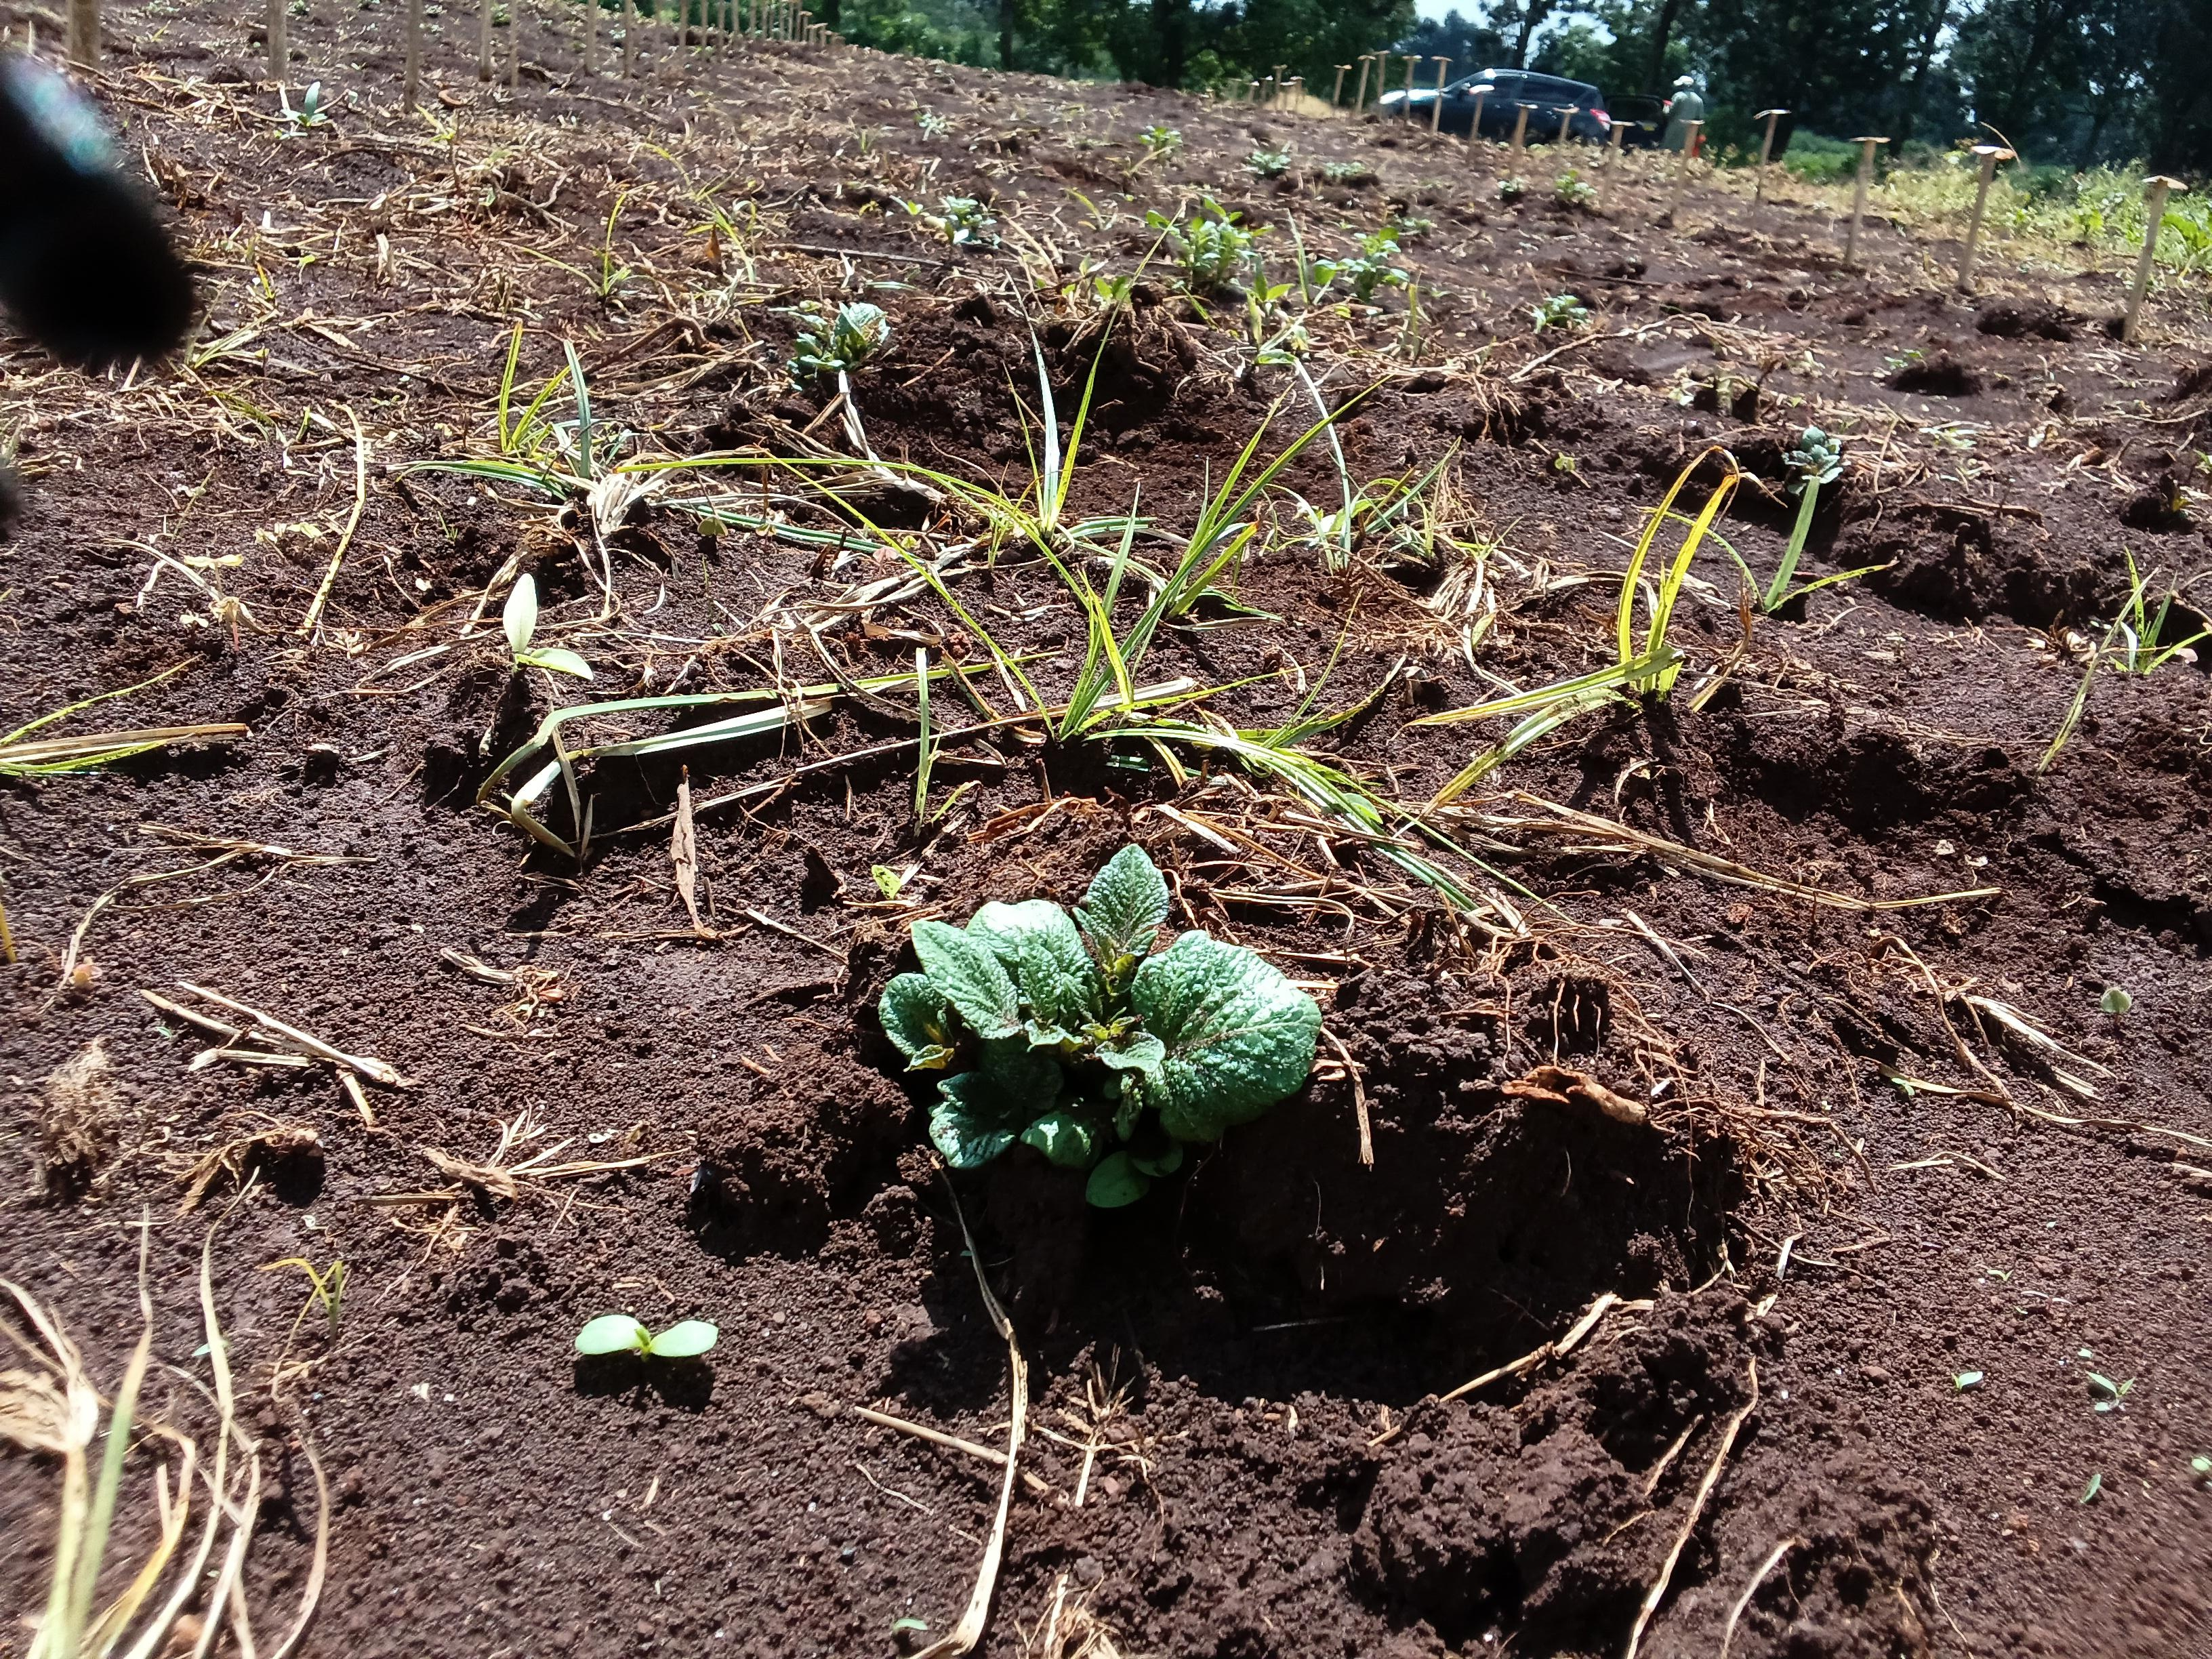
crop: potato
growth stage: emergence
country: Kenya
